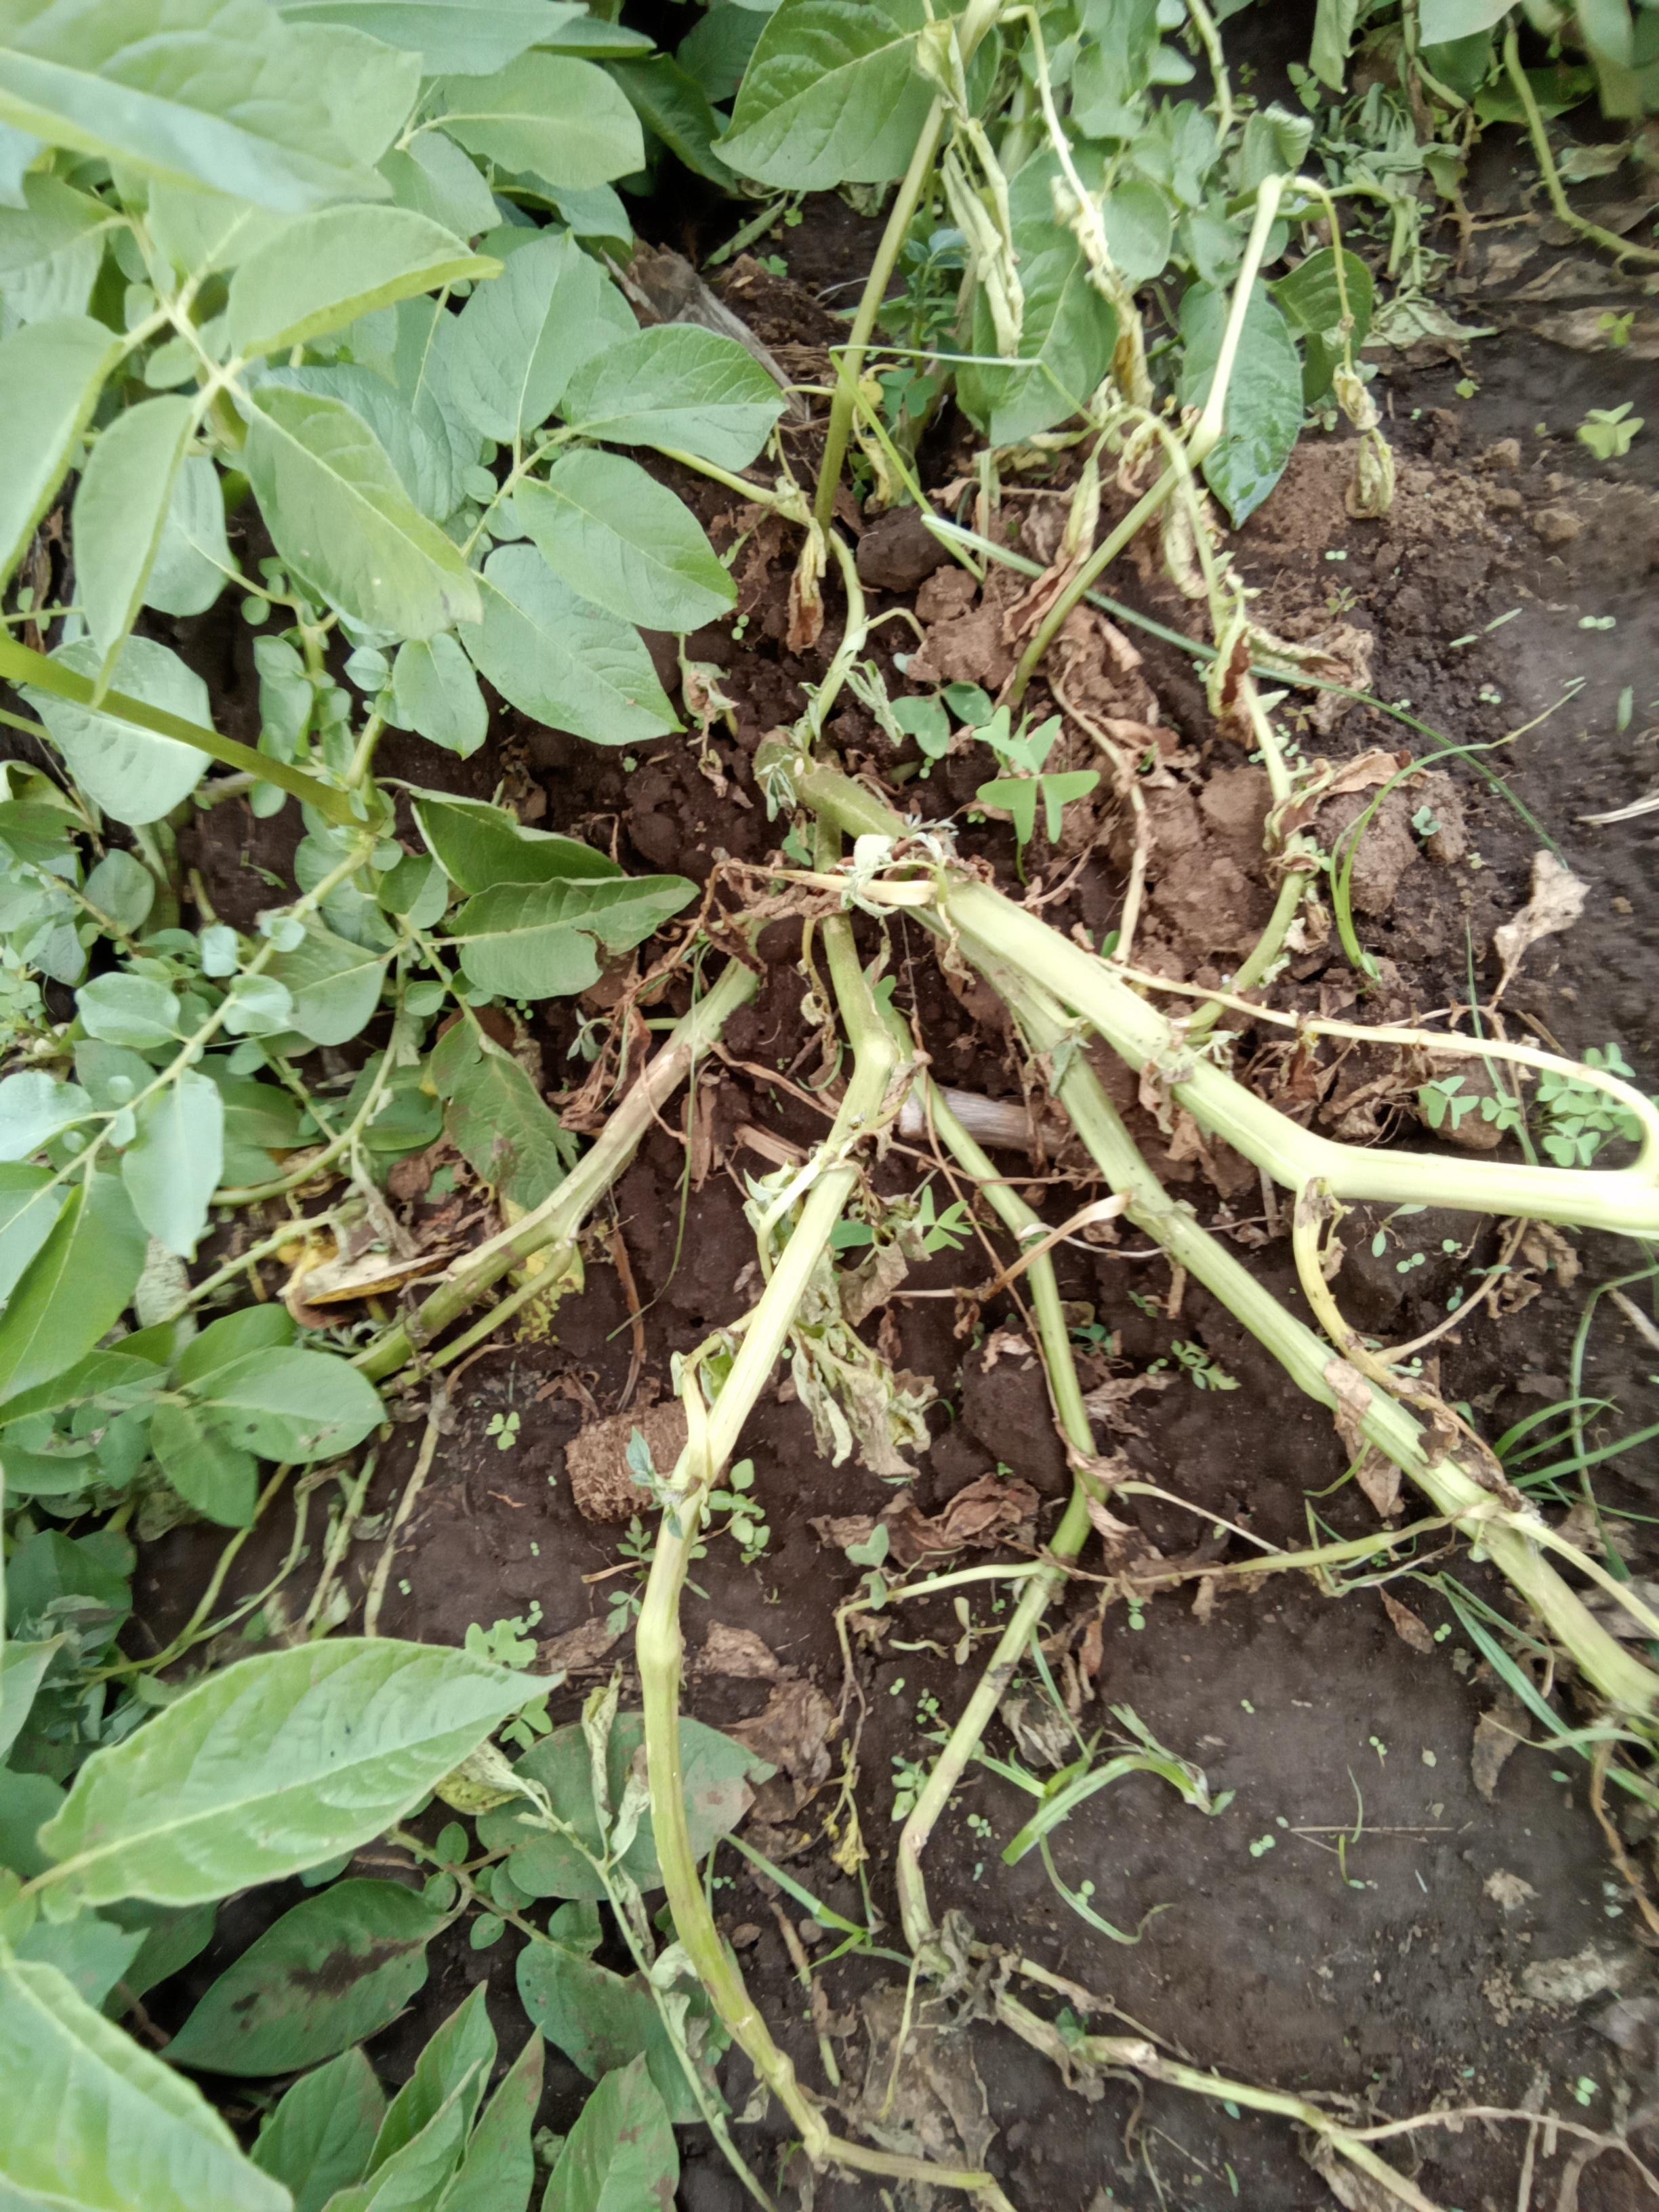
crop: potato
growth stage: flowering
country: Kenya
